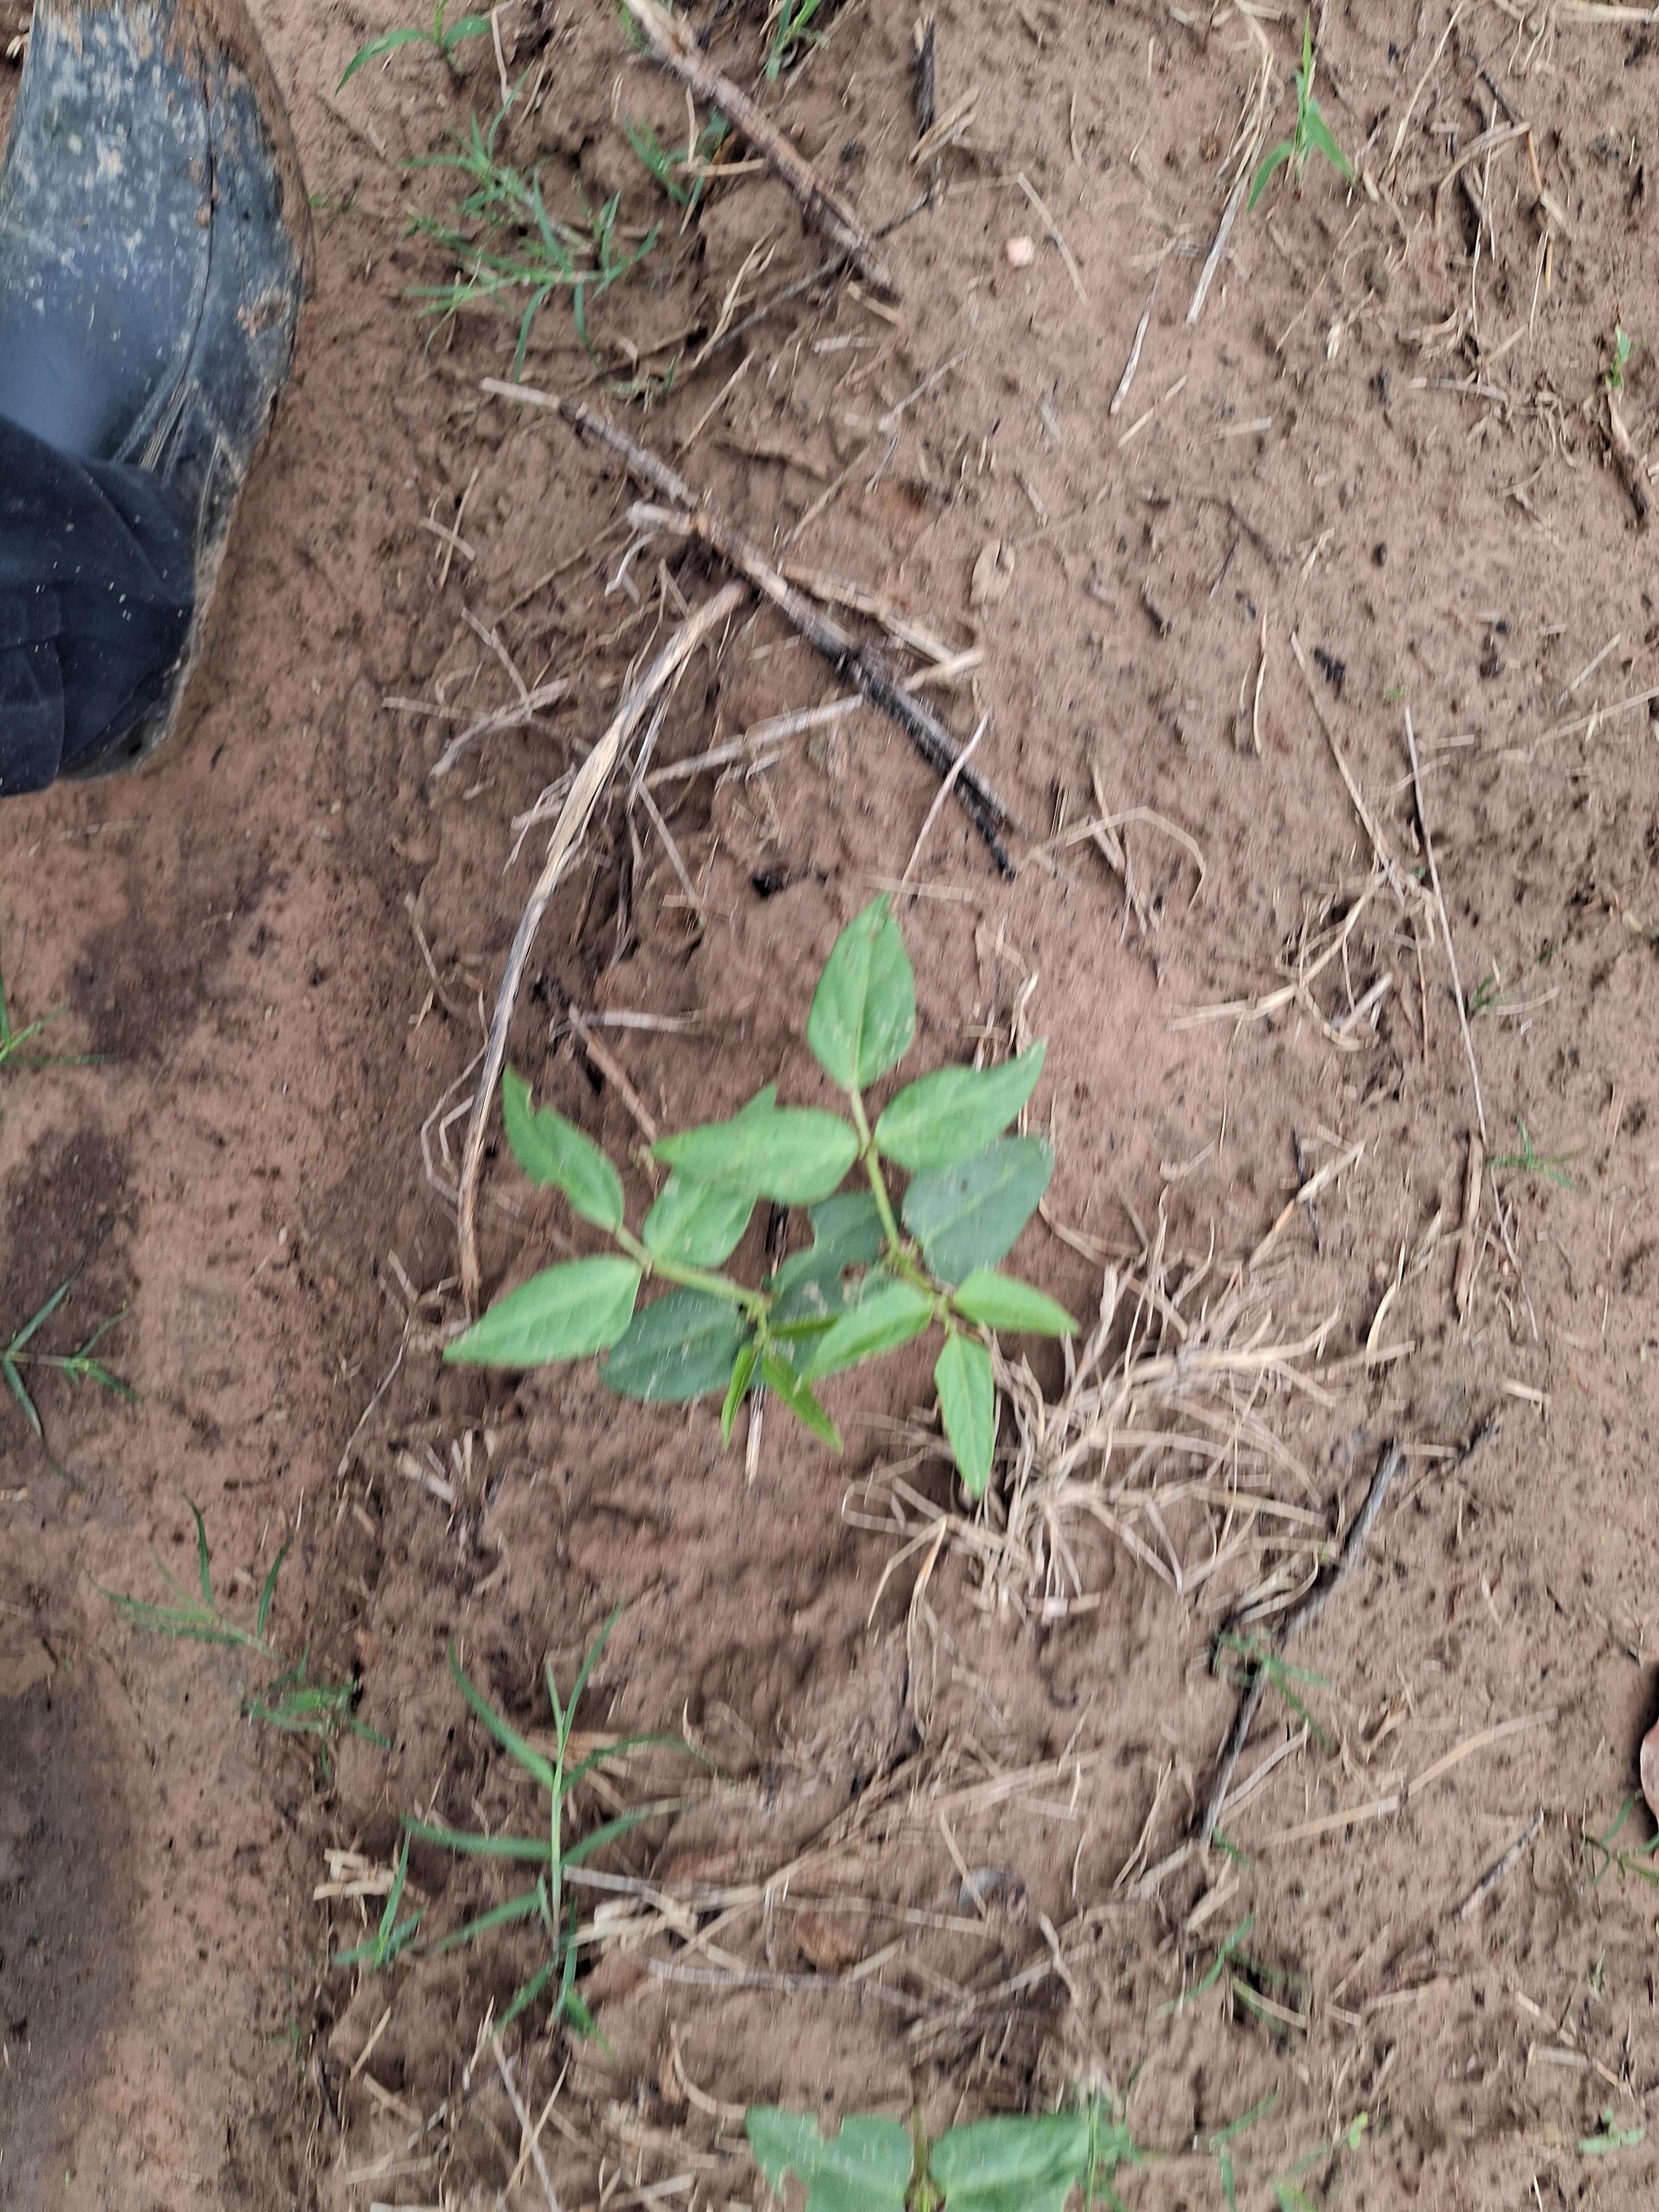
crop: cowpea
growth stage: emergence
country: Nigeria
